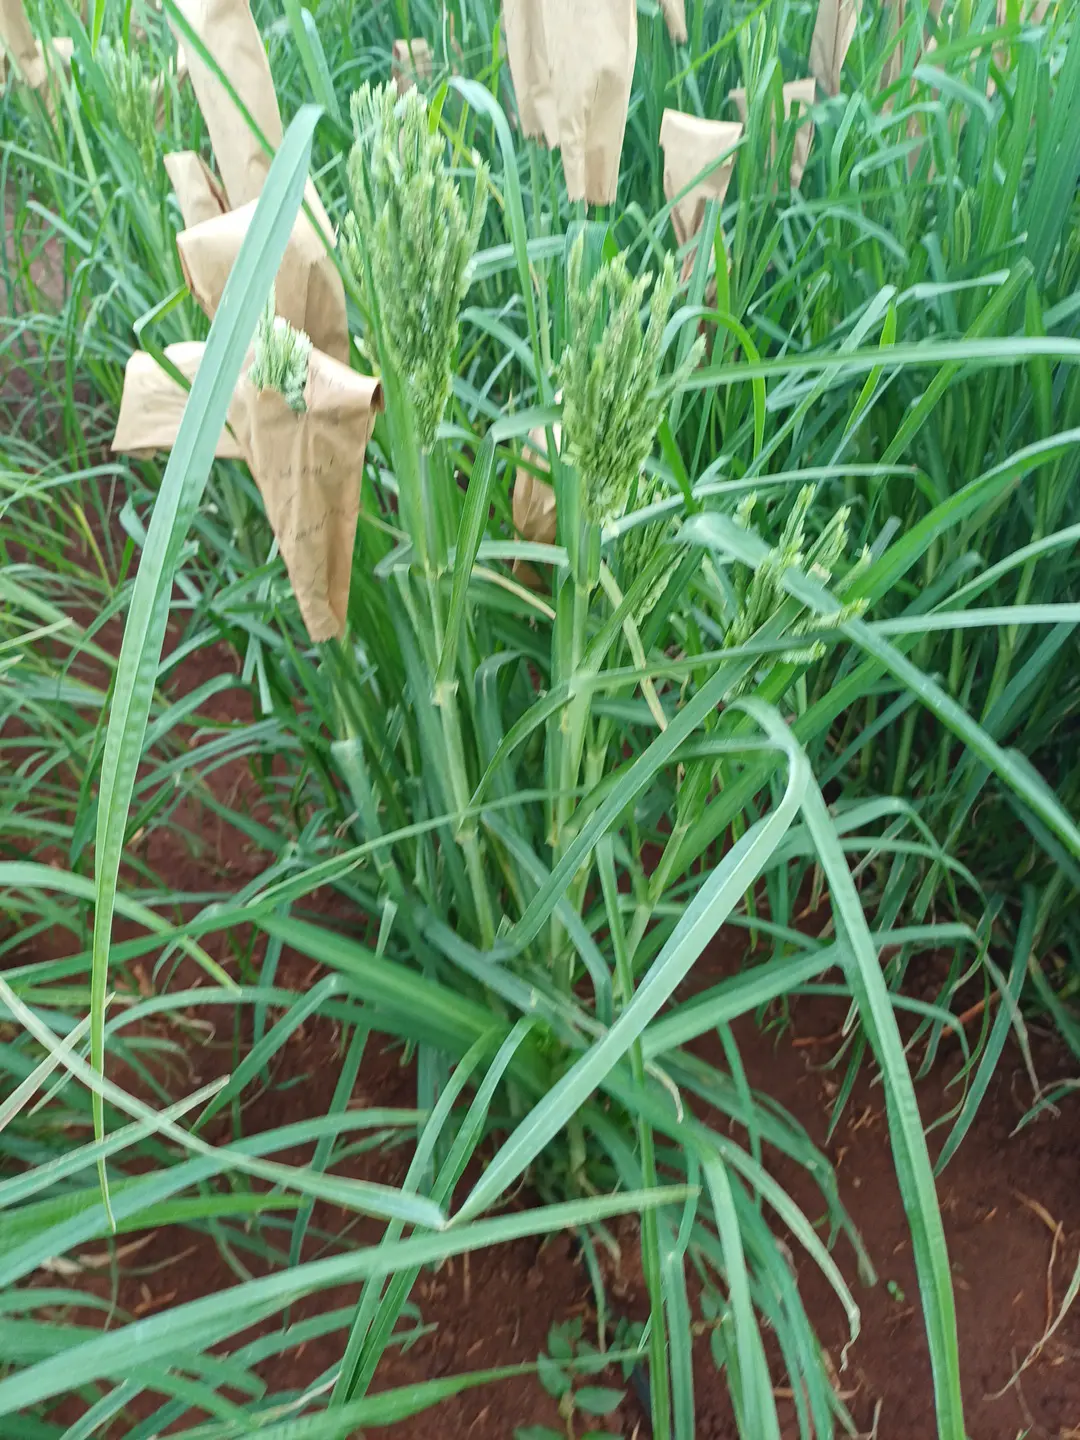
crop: finger millet
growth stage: heading tuber
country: Kenya
